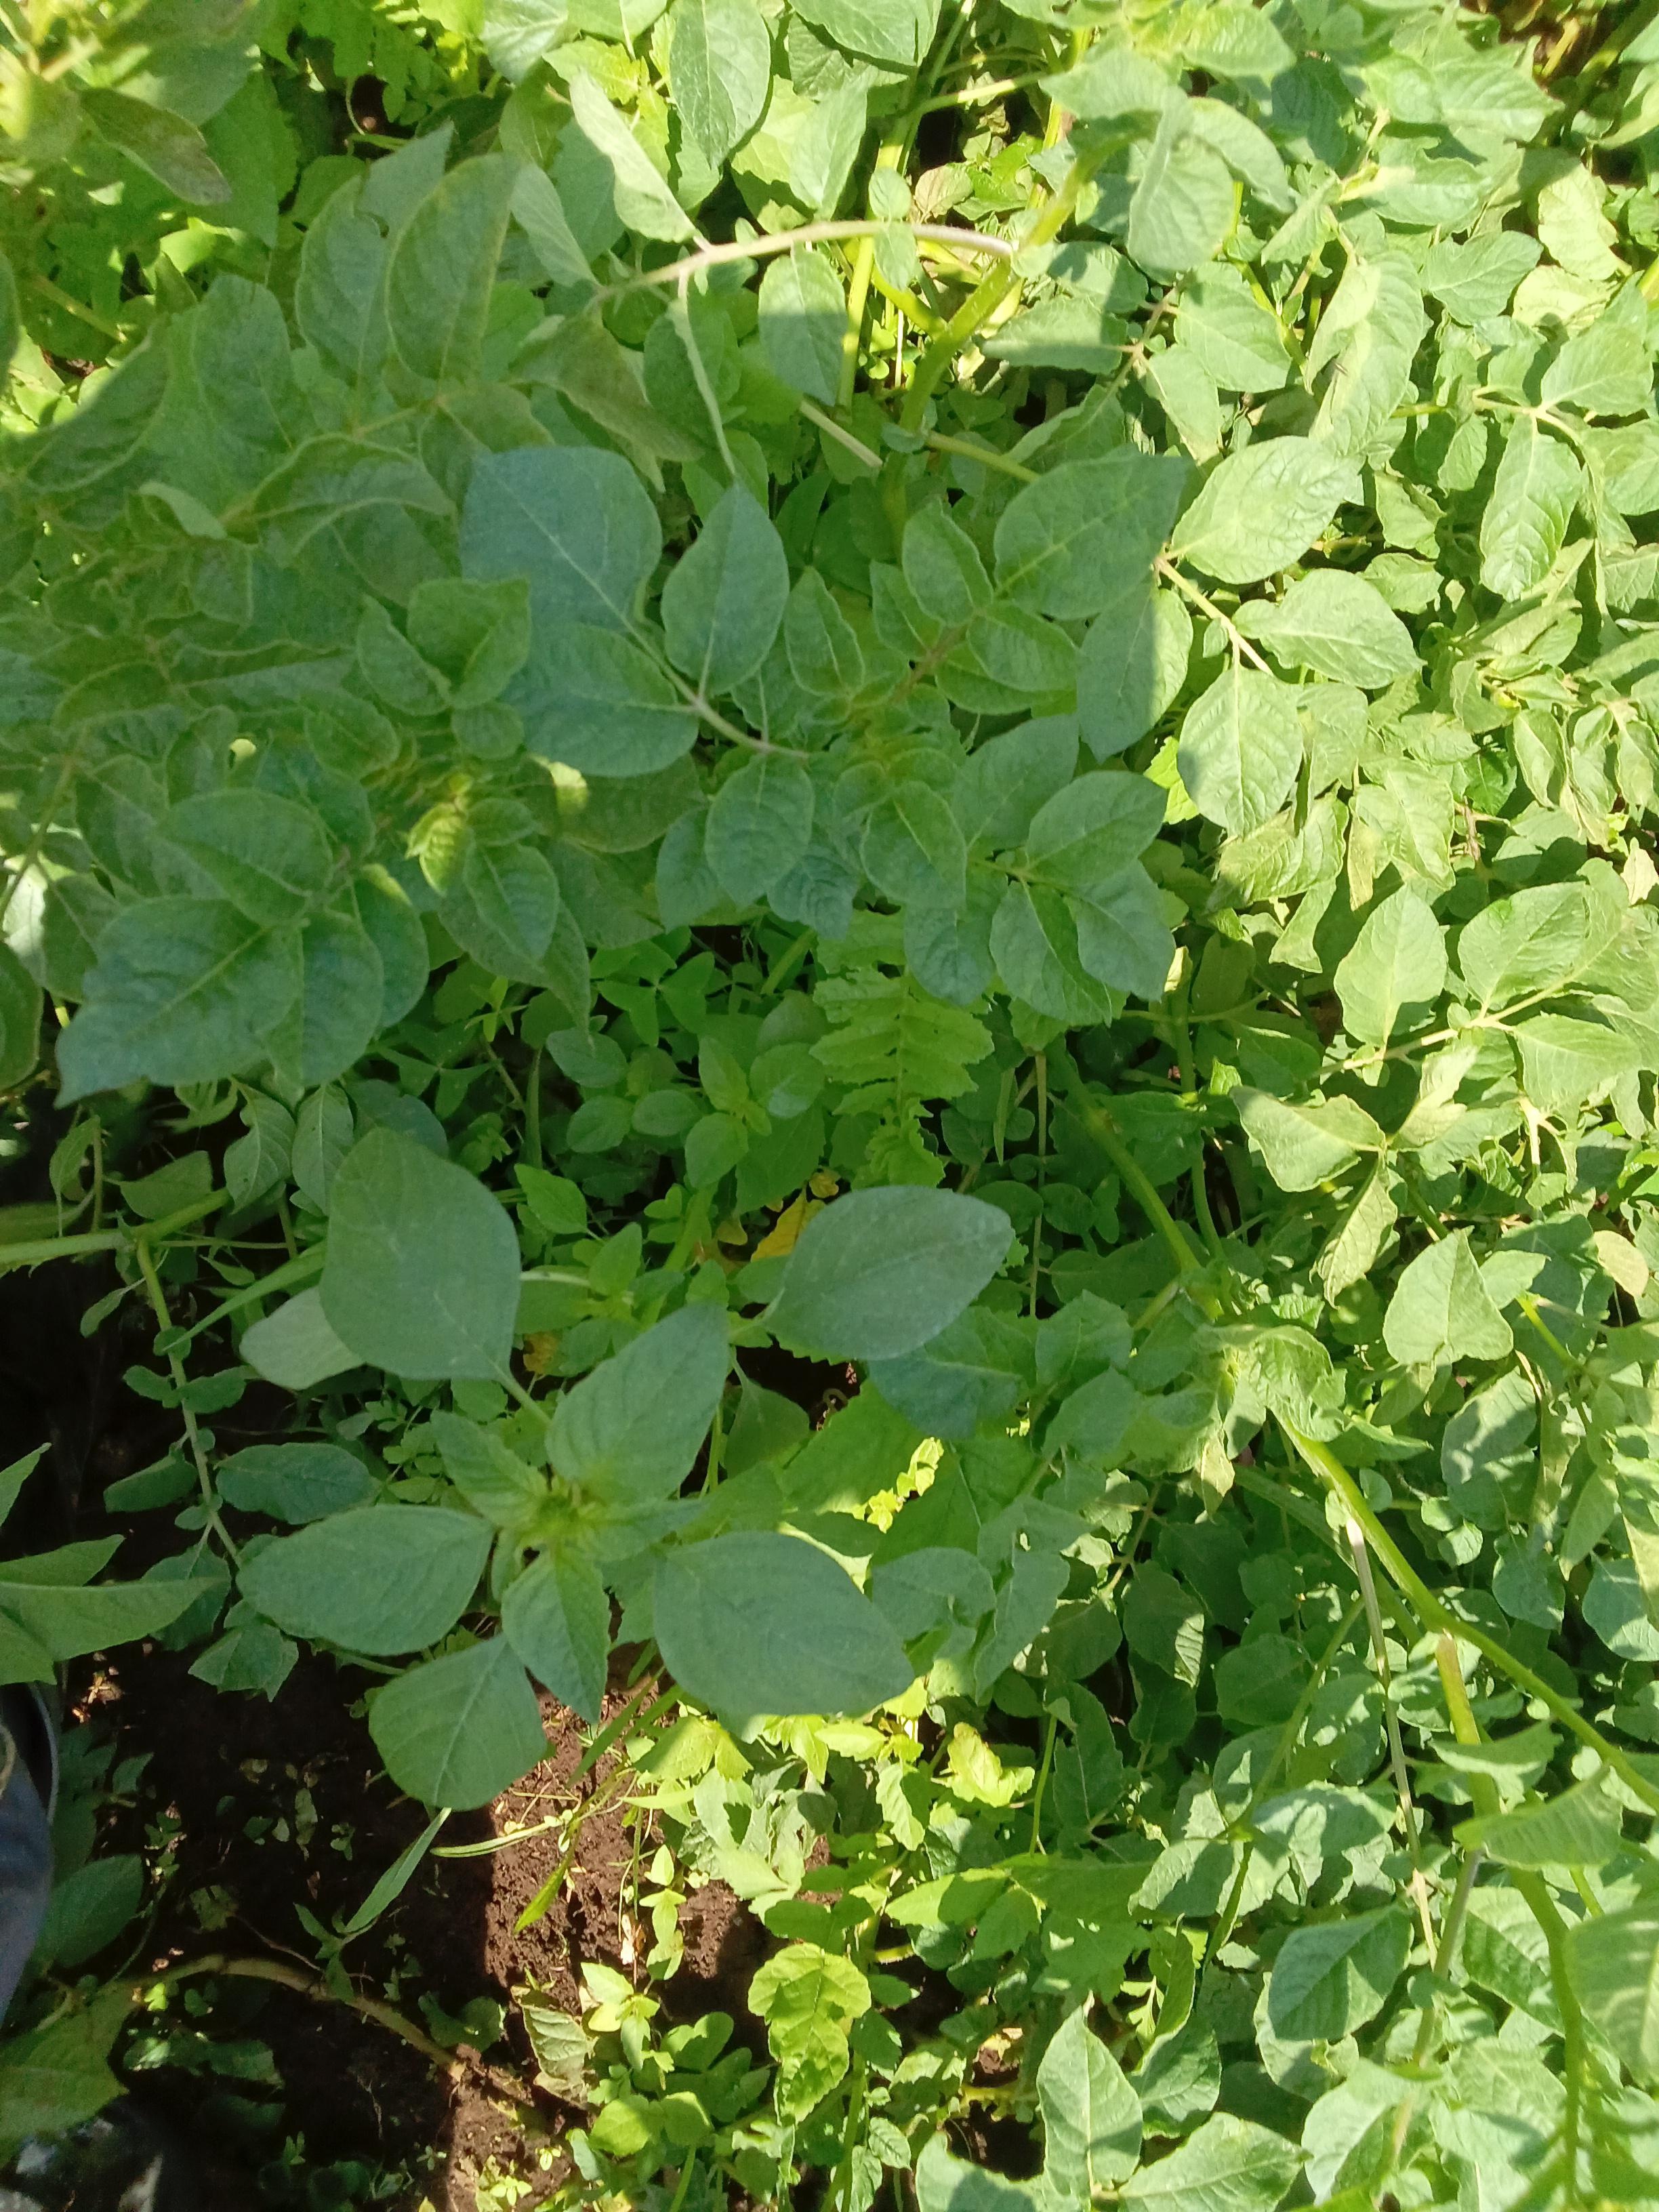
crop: potato
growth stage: vegetative
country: Kenya
